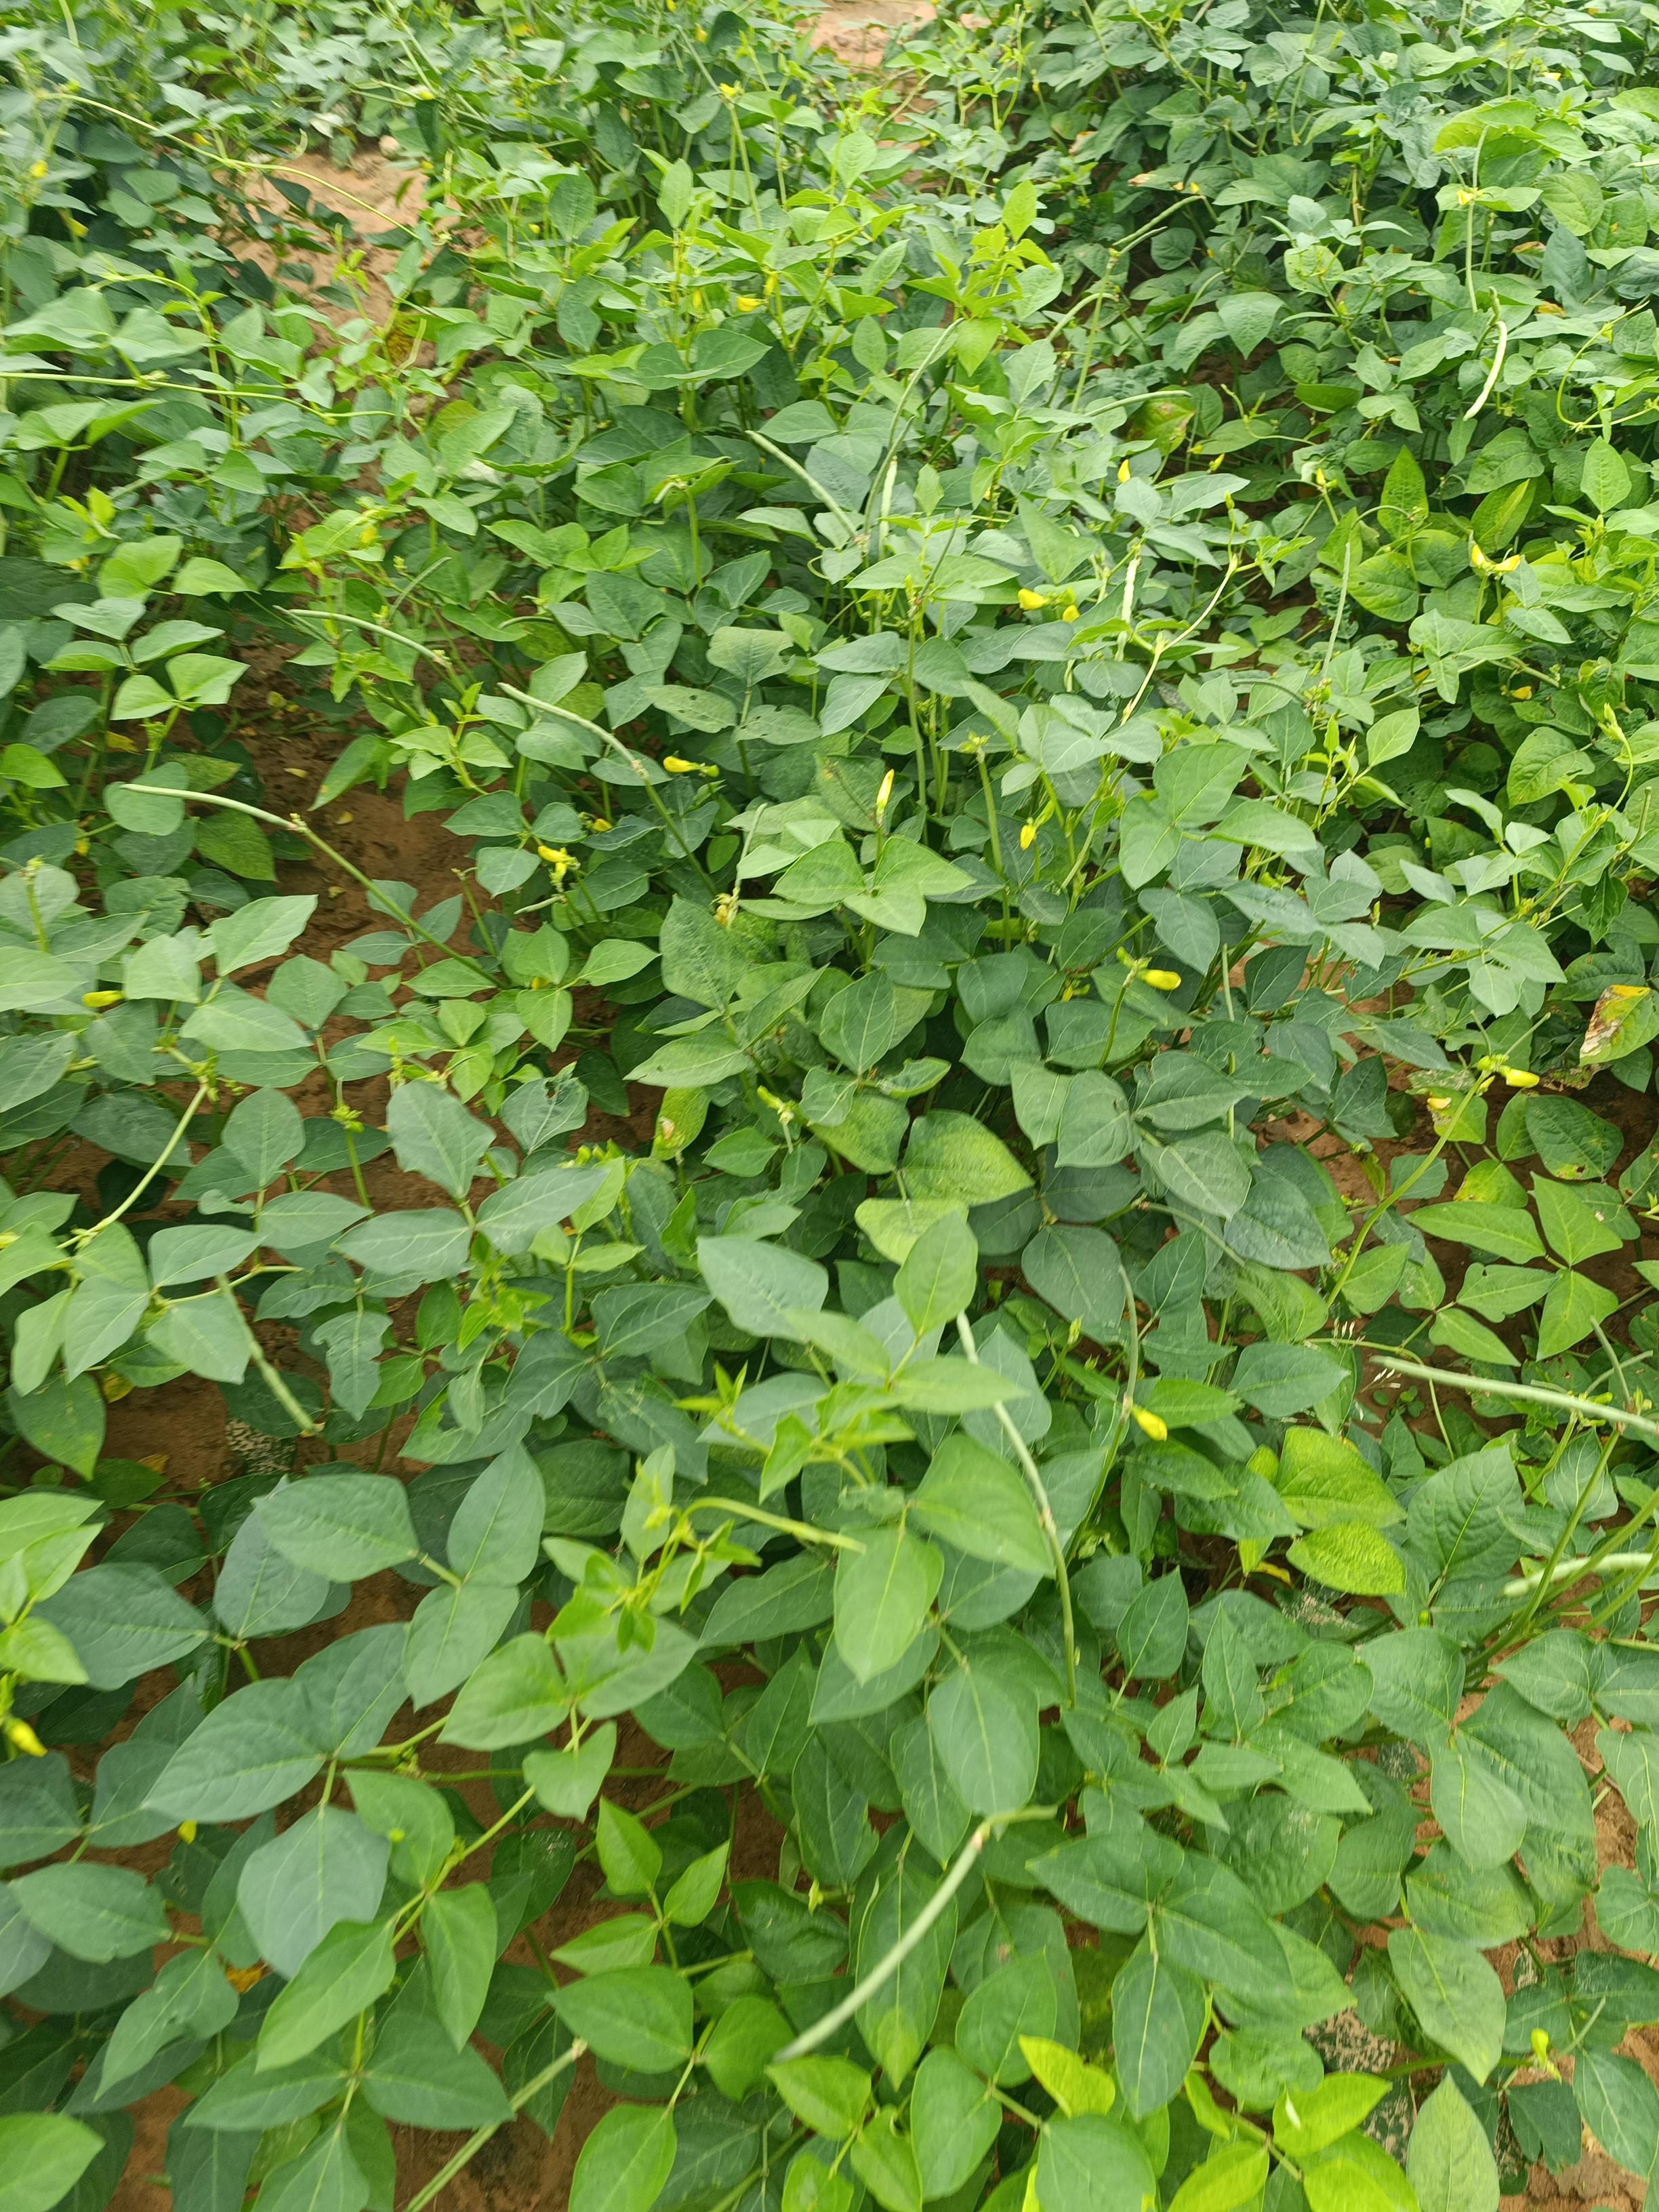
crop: cowpea
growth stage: development pod
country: Nigeria
